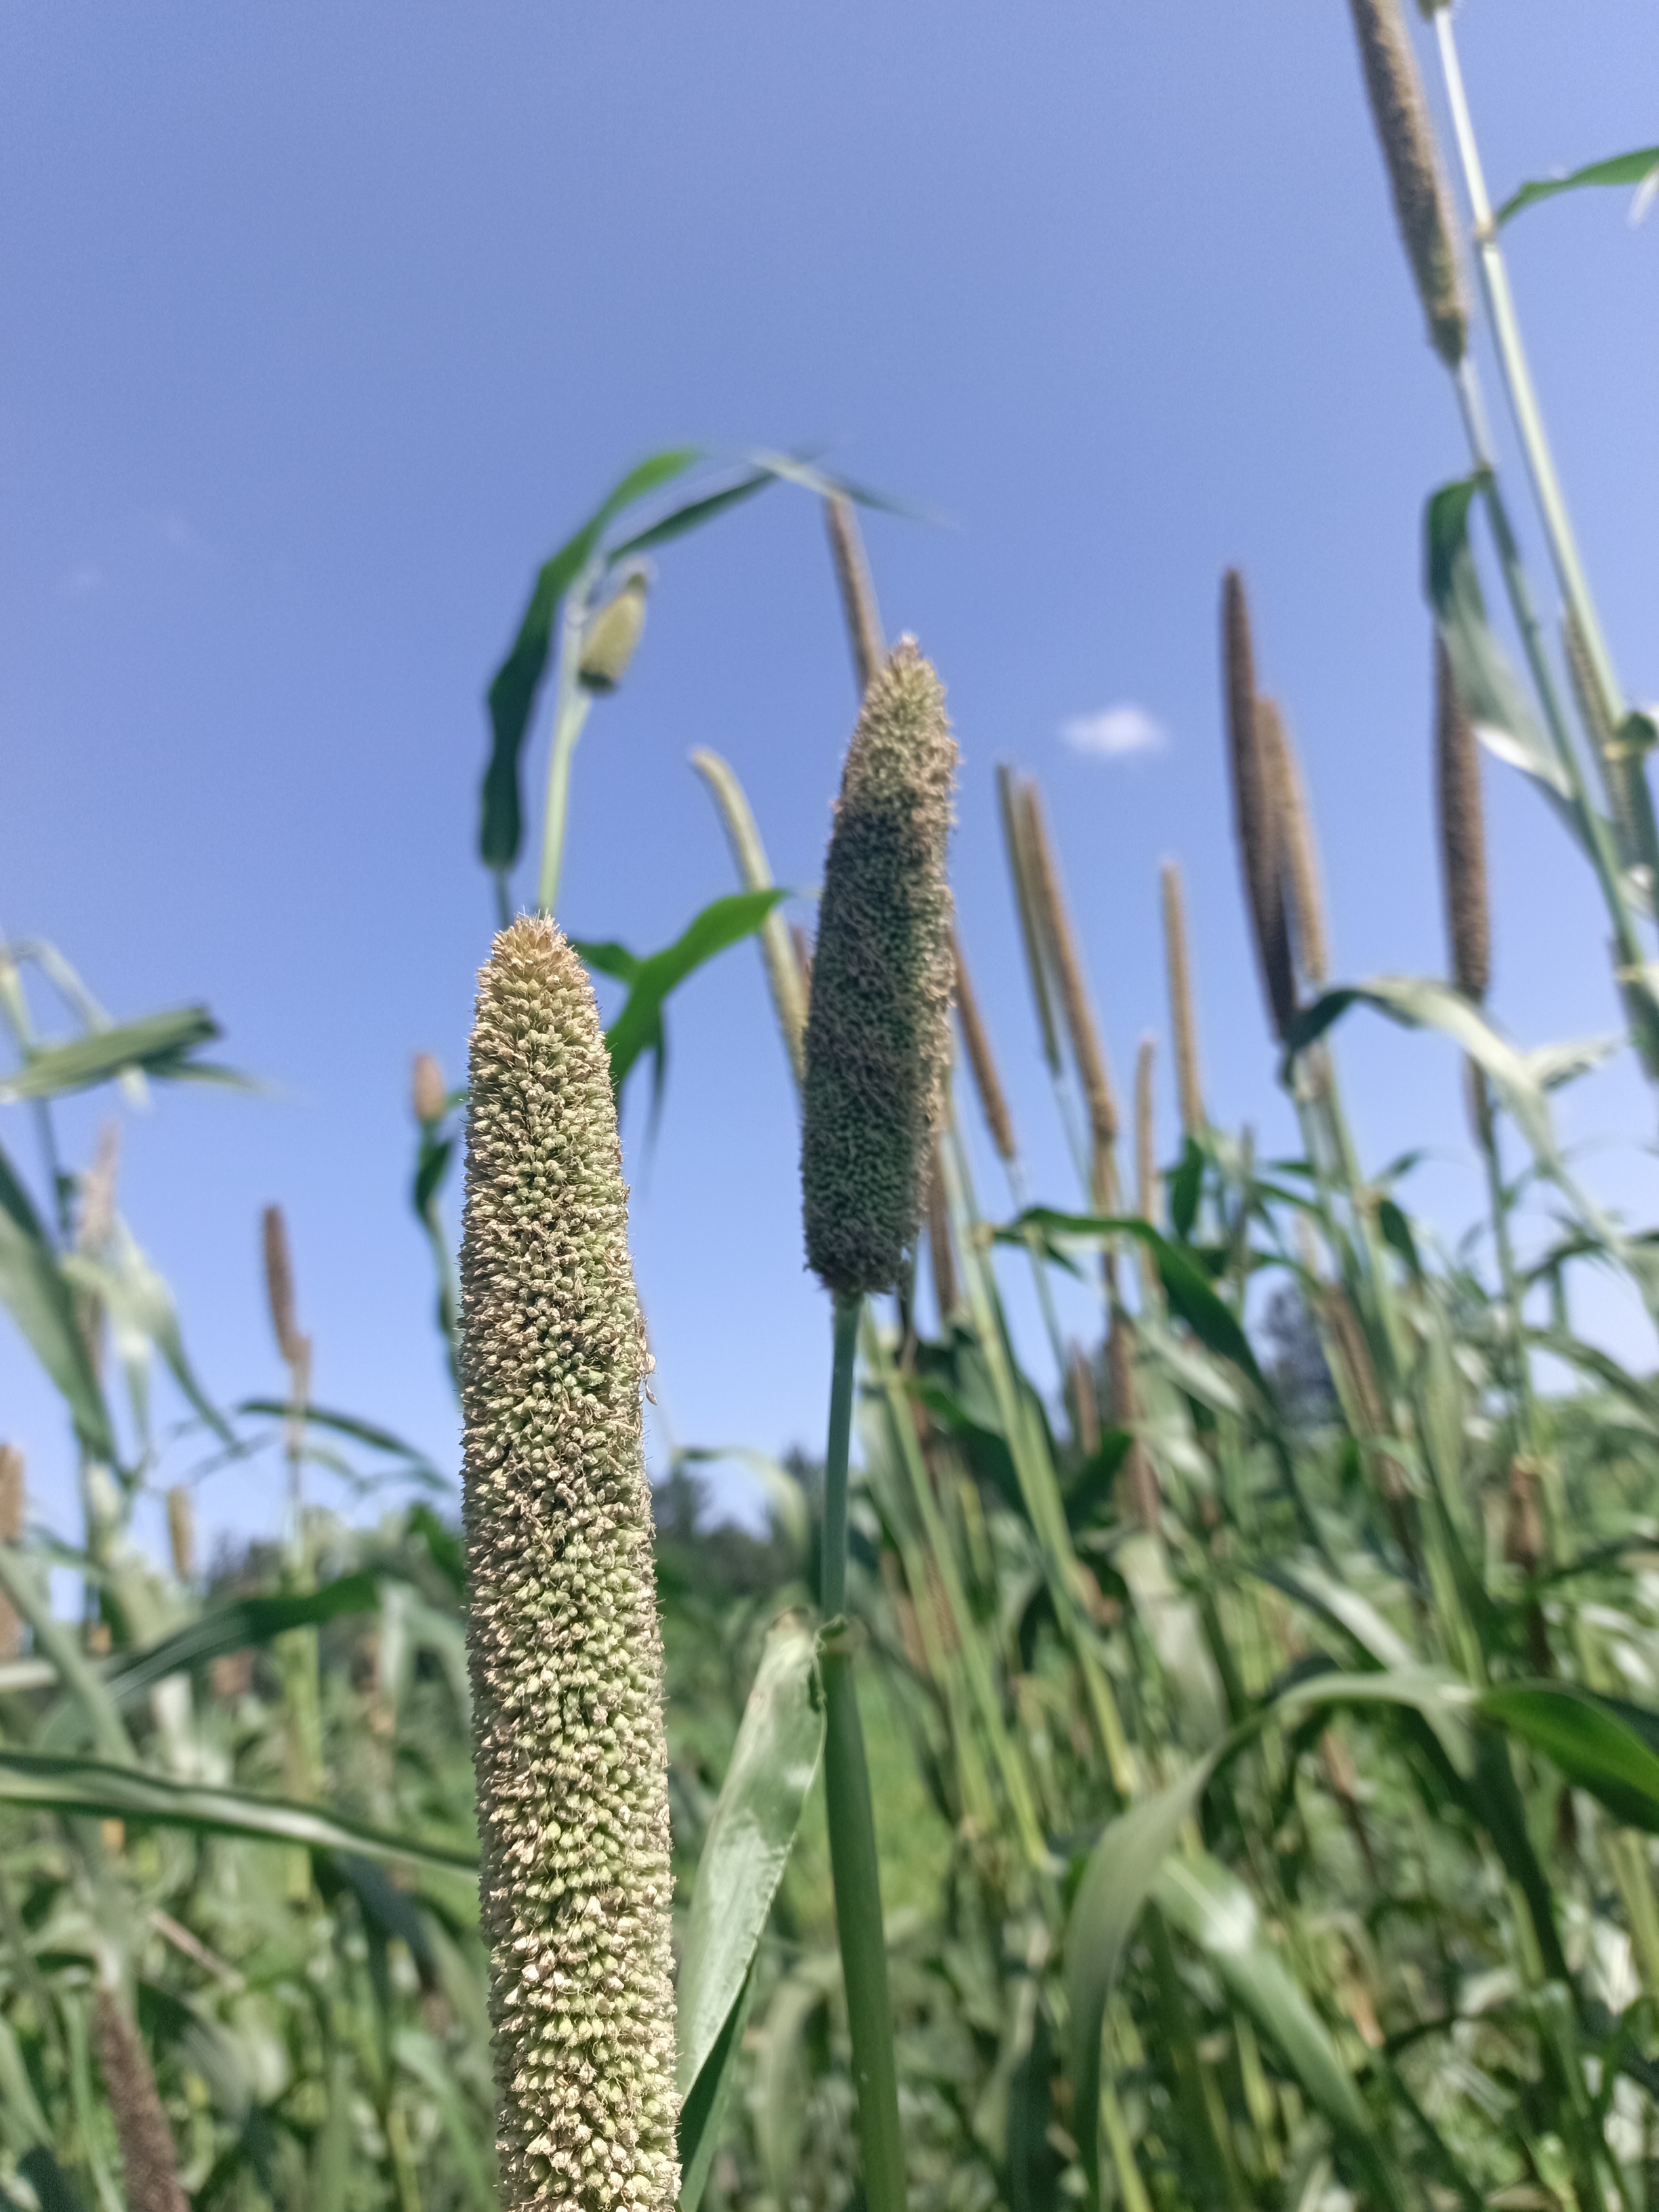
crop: pearl millet
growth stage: heading tuber
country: Tanzania
